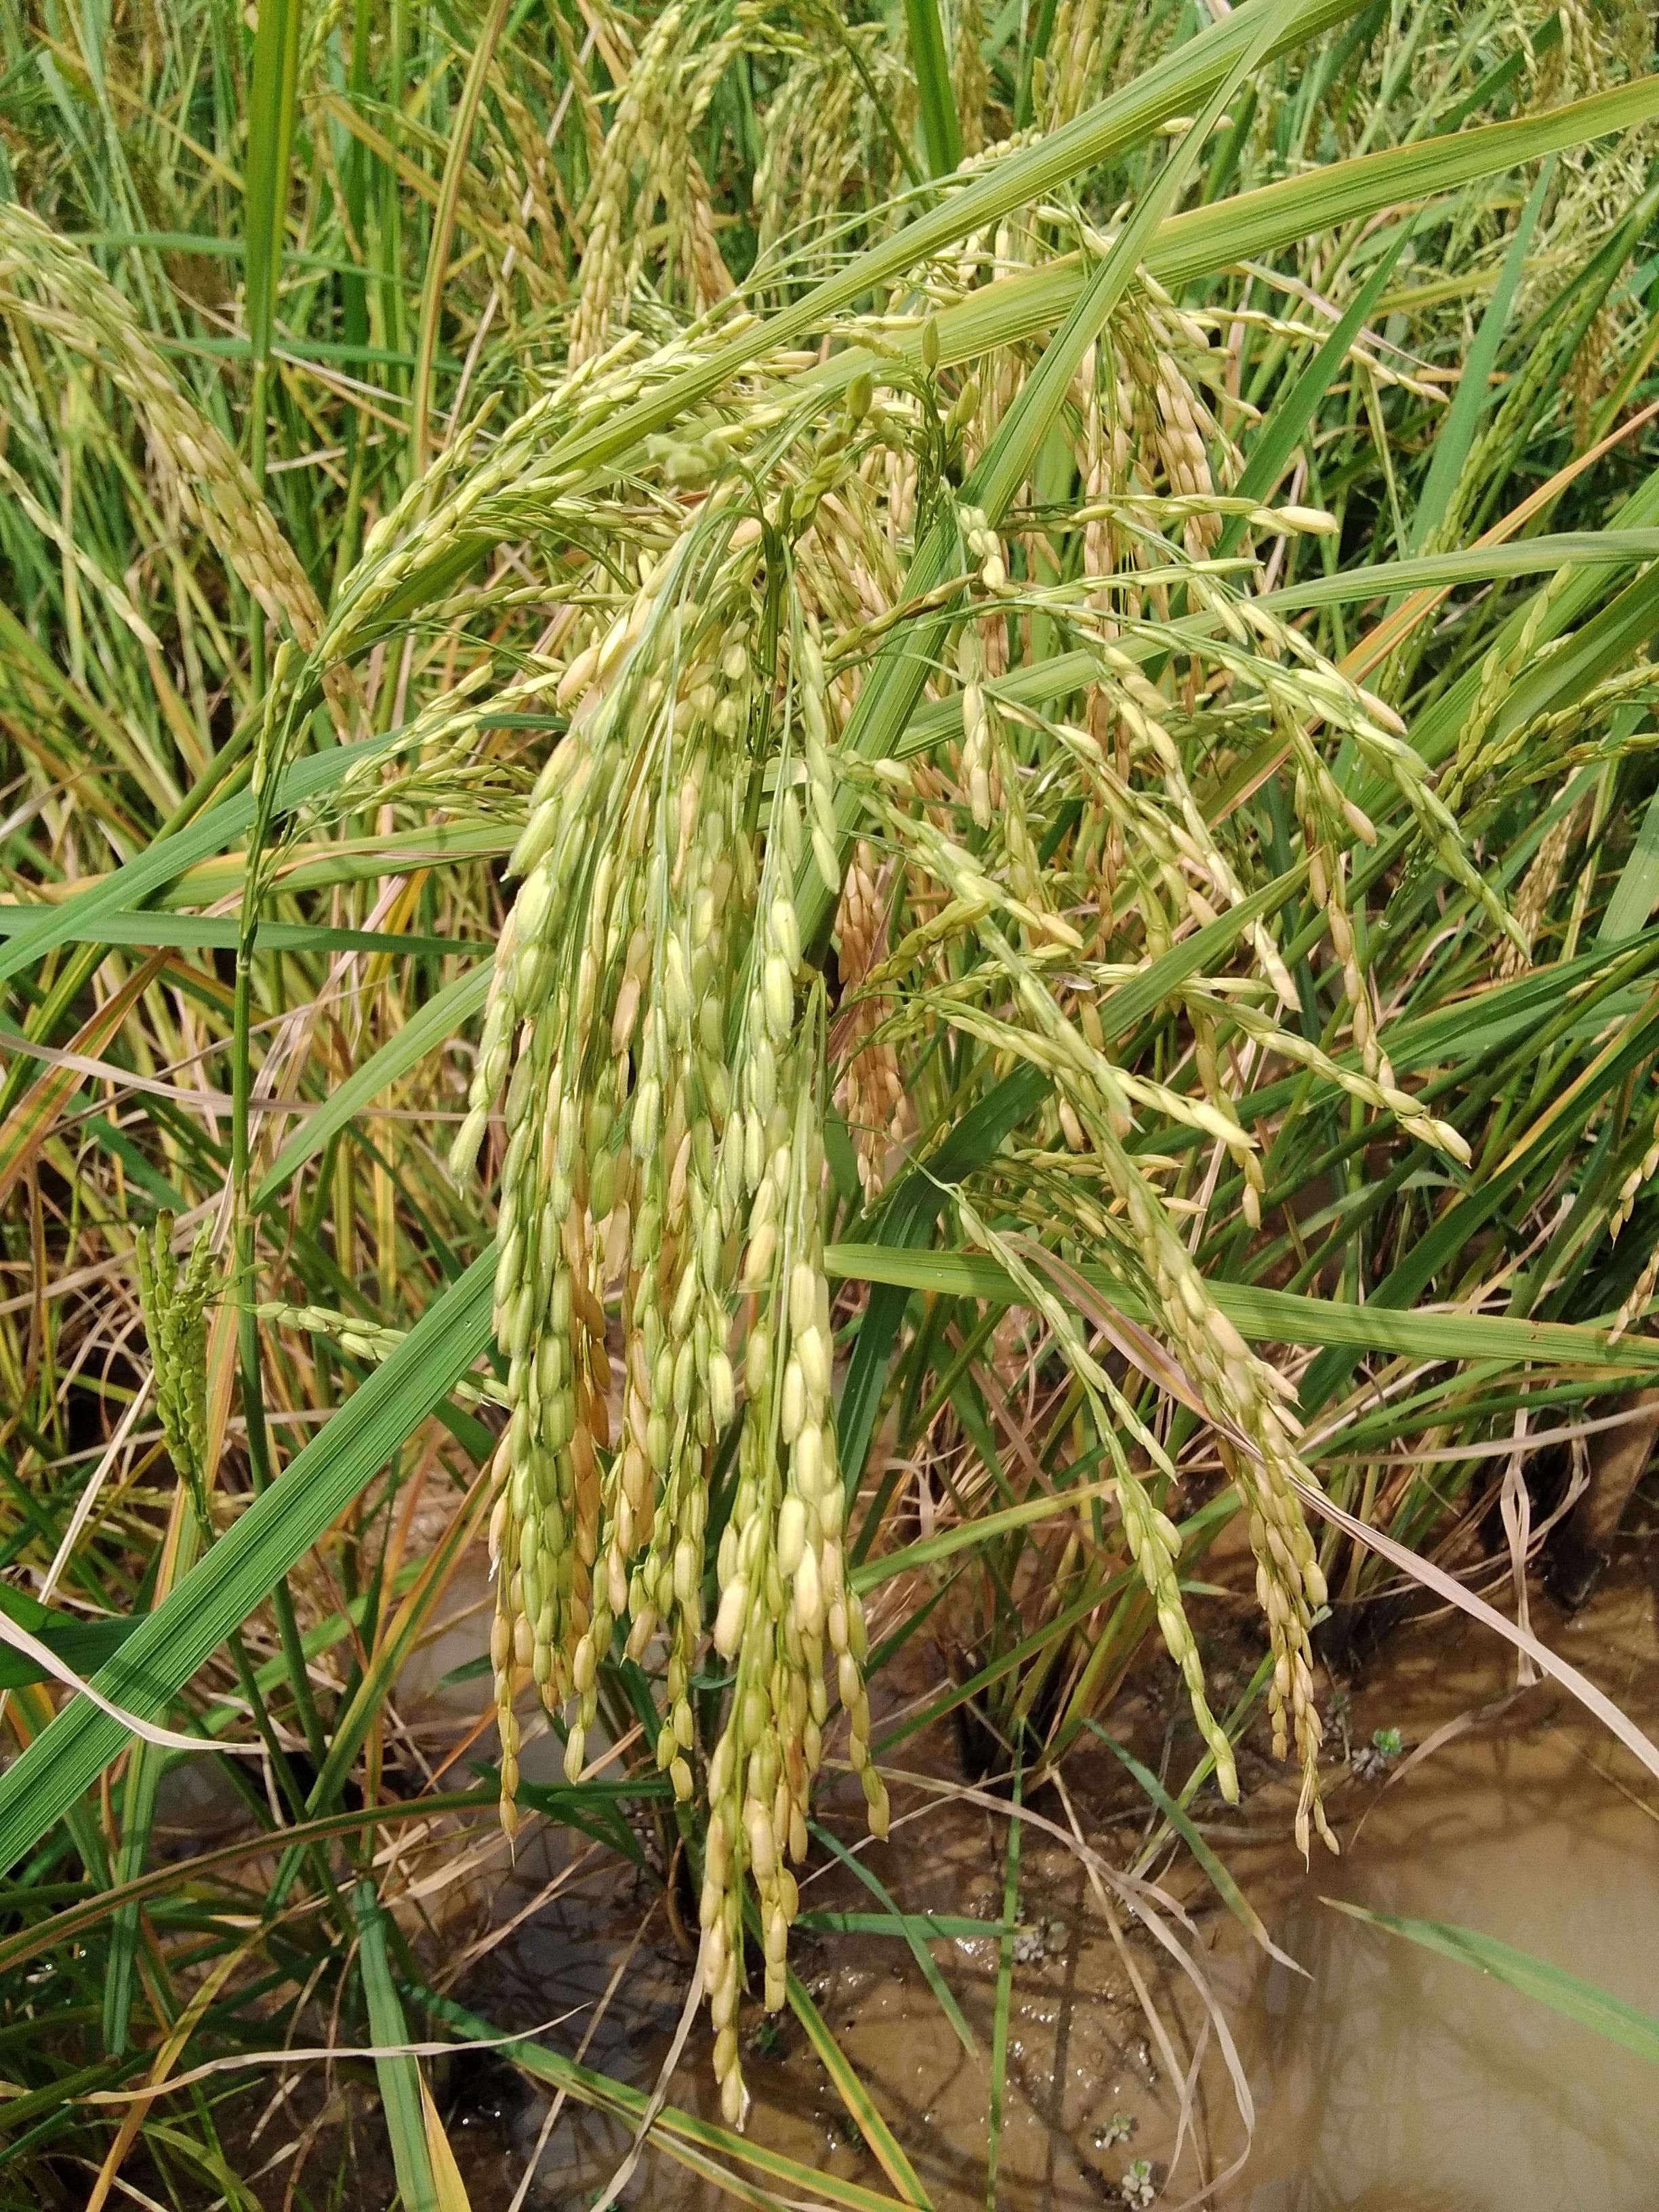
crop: rice
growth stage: ripening
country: Nigeria
